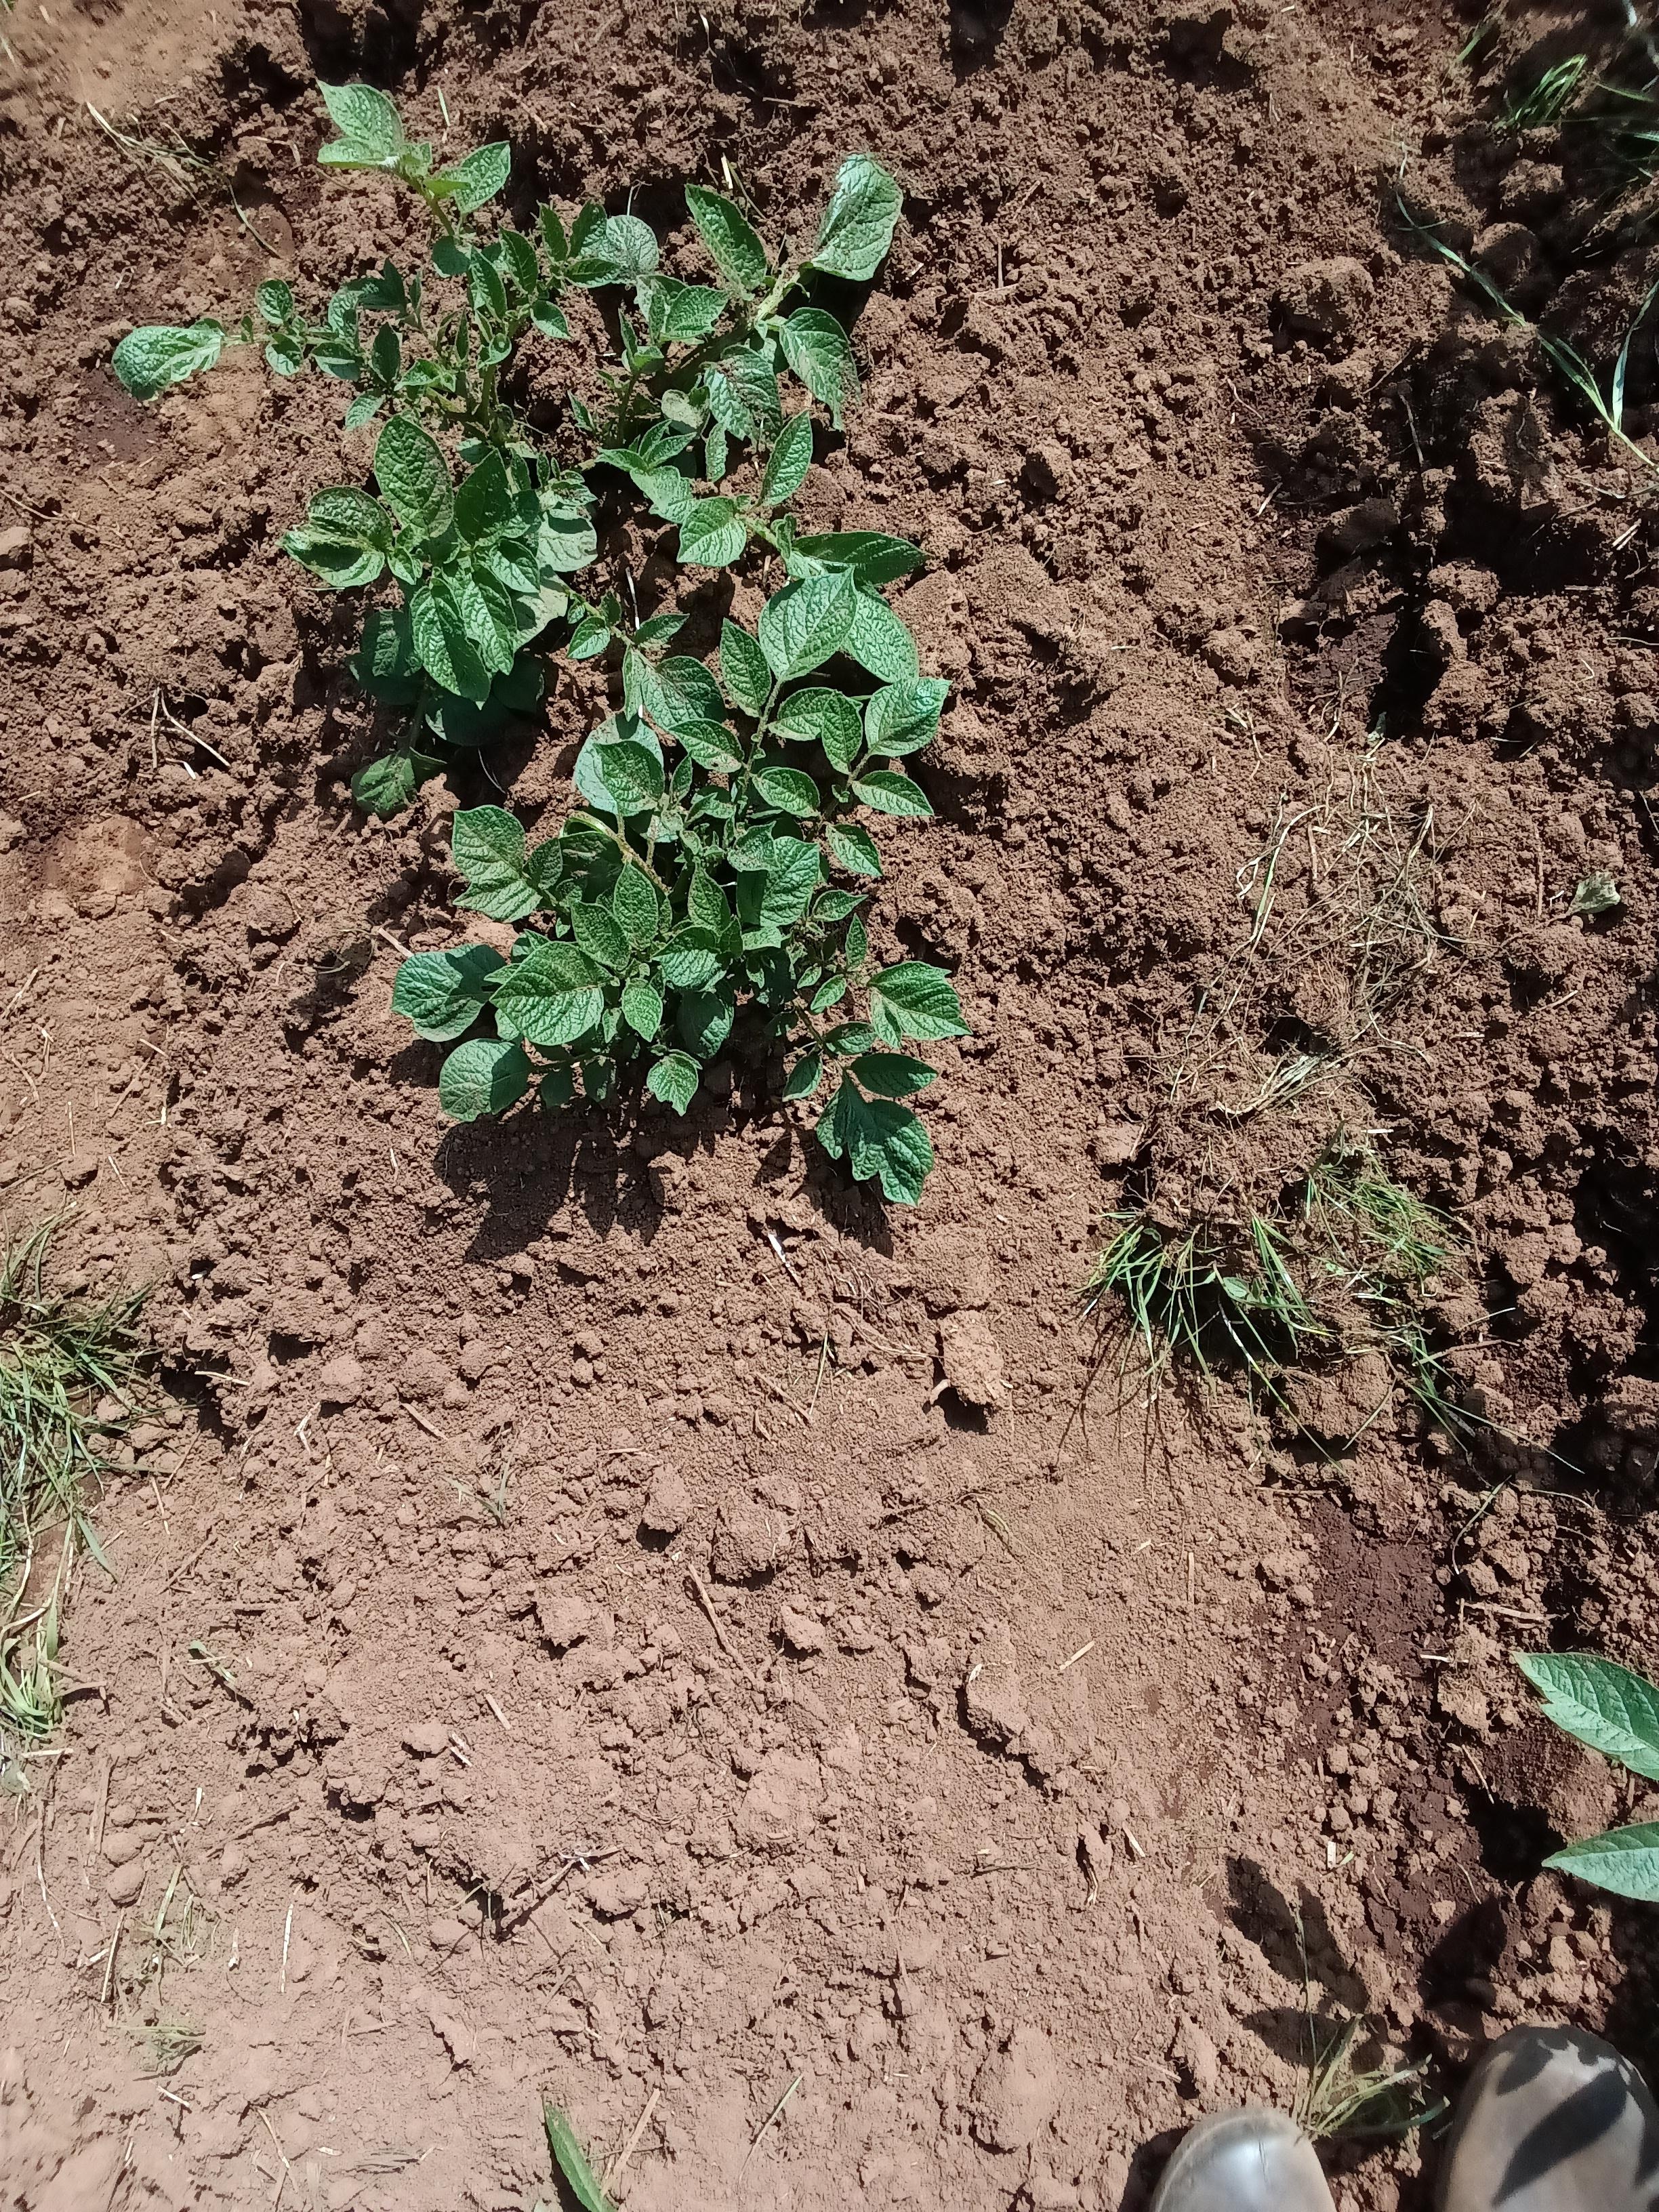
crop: potato
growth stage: vegetative
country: Kenya
